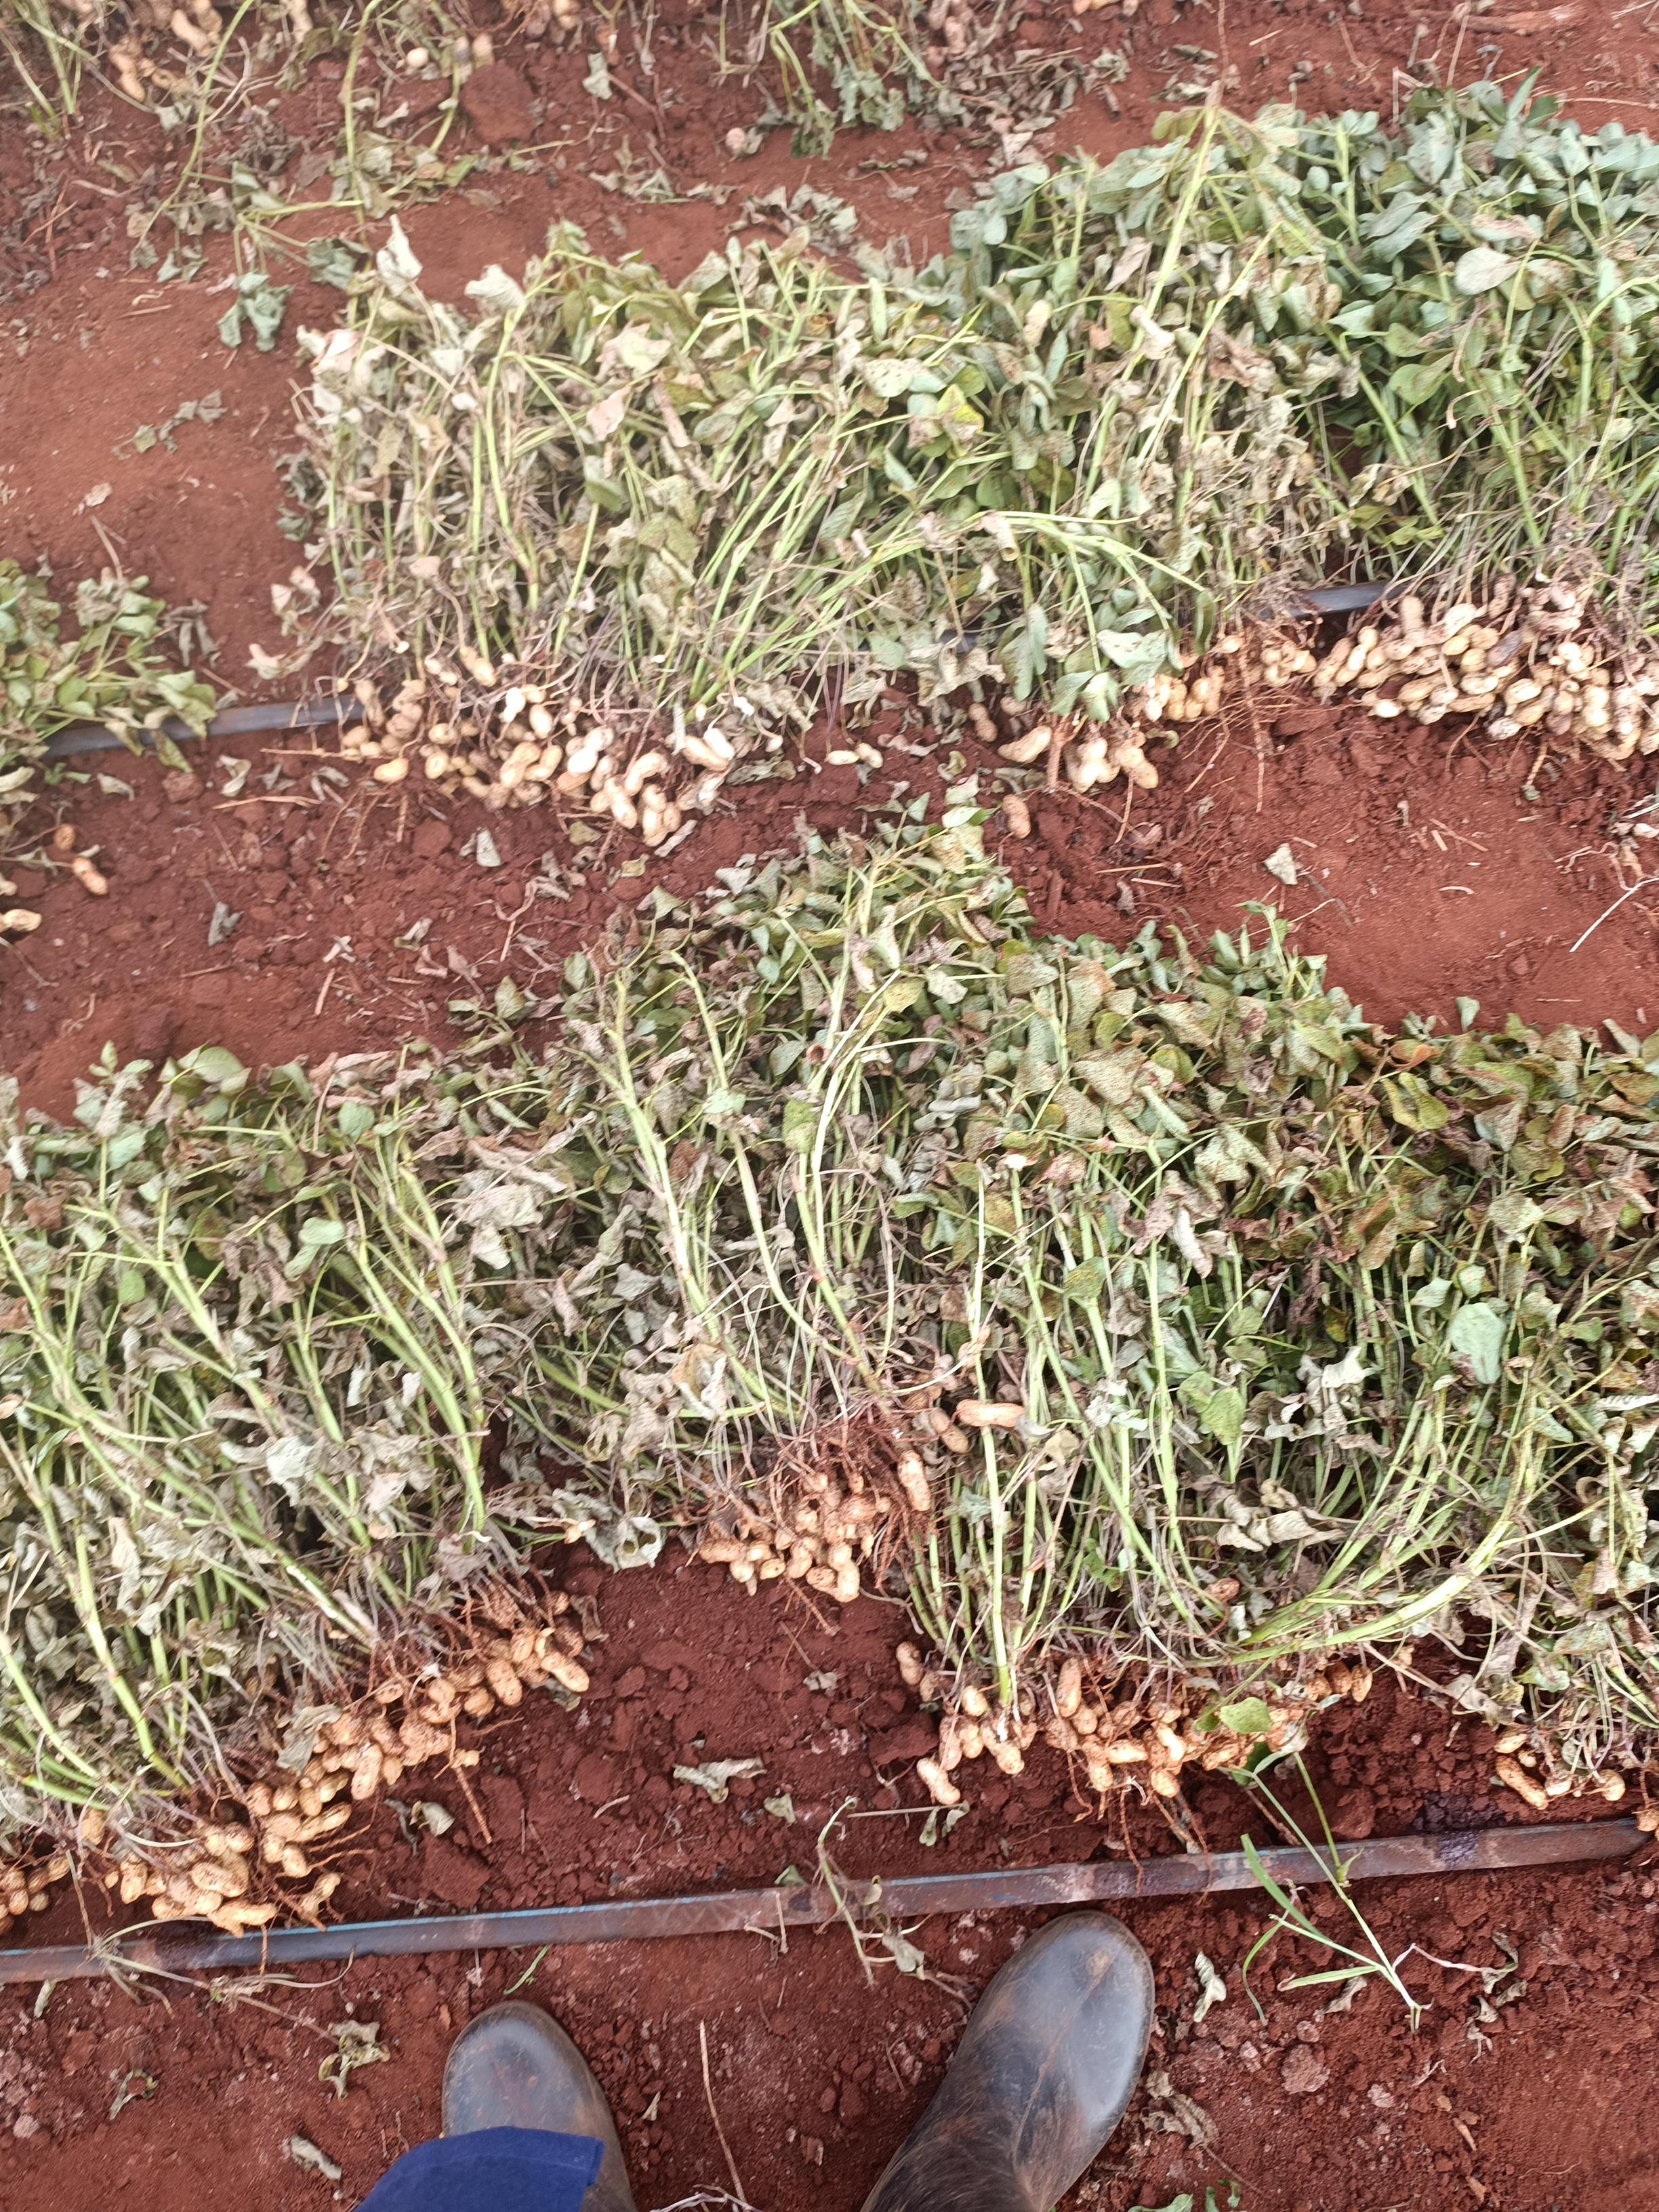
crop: groundnut
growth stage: harvest
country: Kenya
